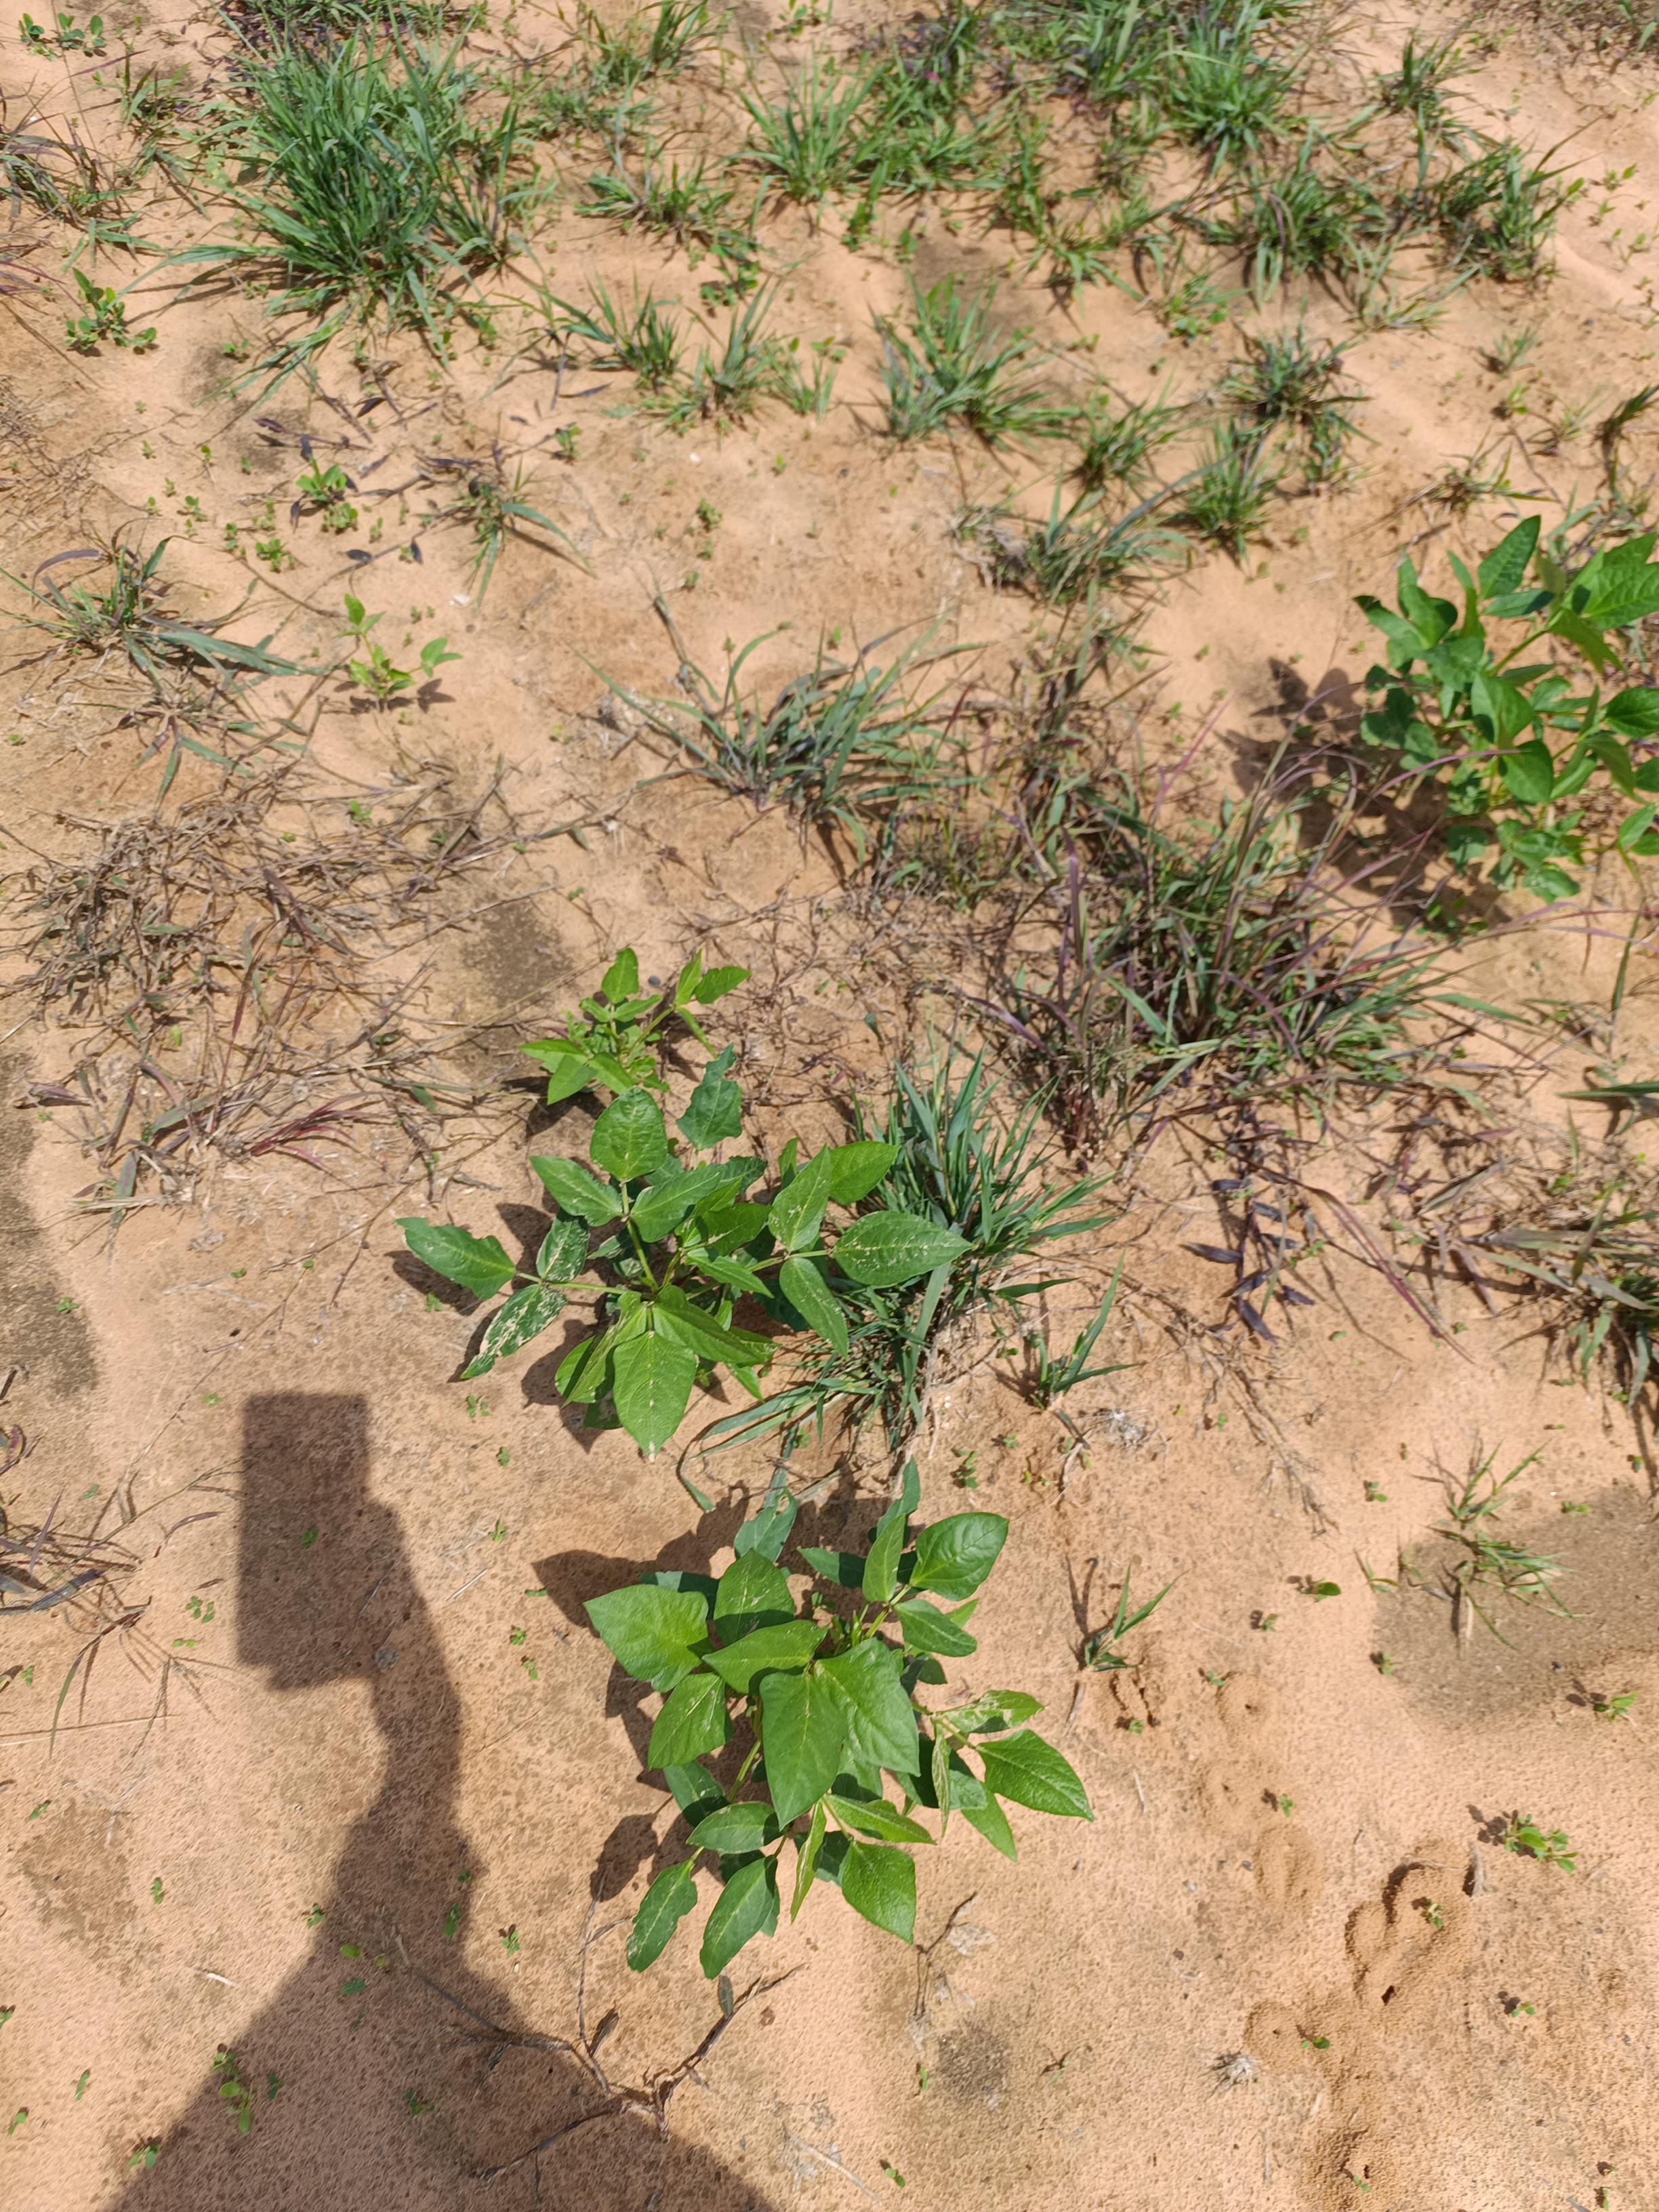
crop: cowpea
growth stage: emergence
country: Nigeria
